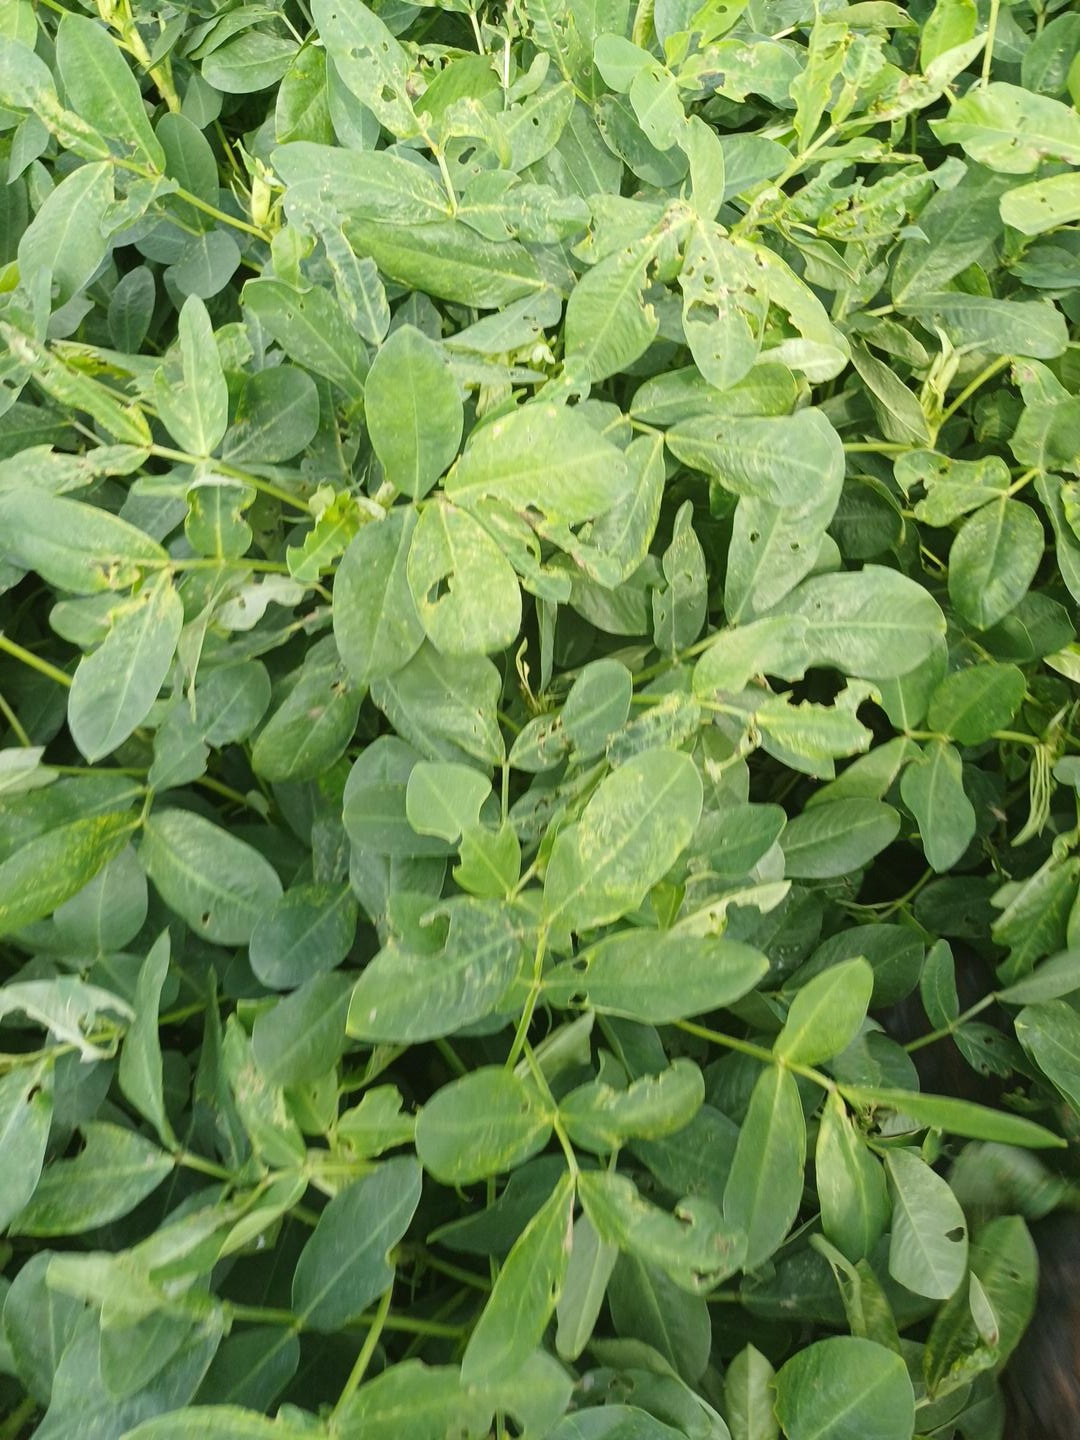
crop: groundnut
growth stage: pegging
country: Kenya
